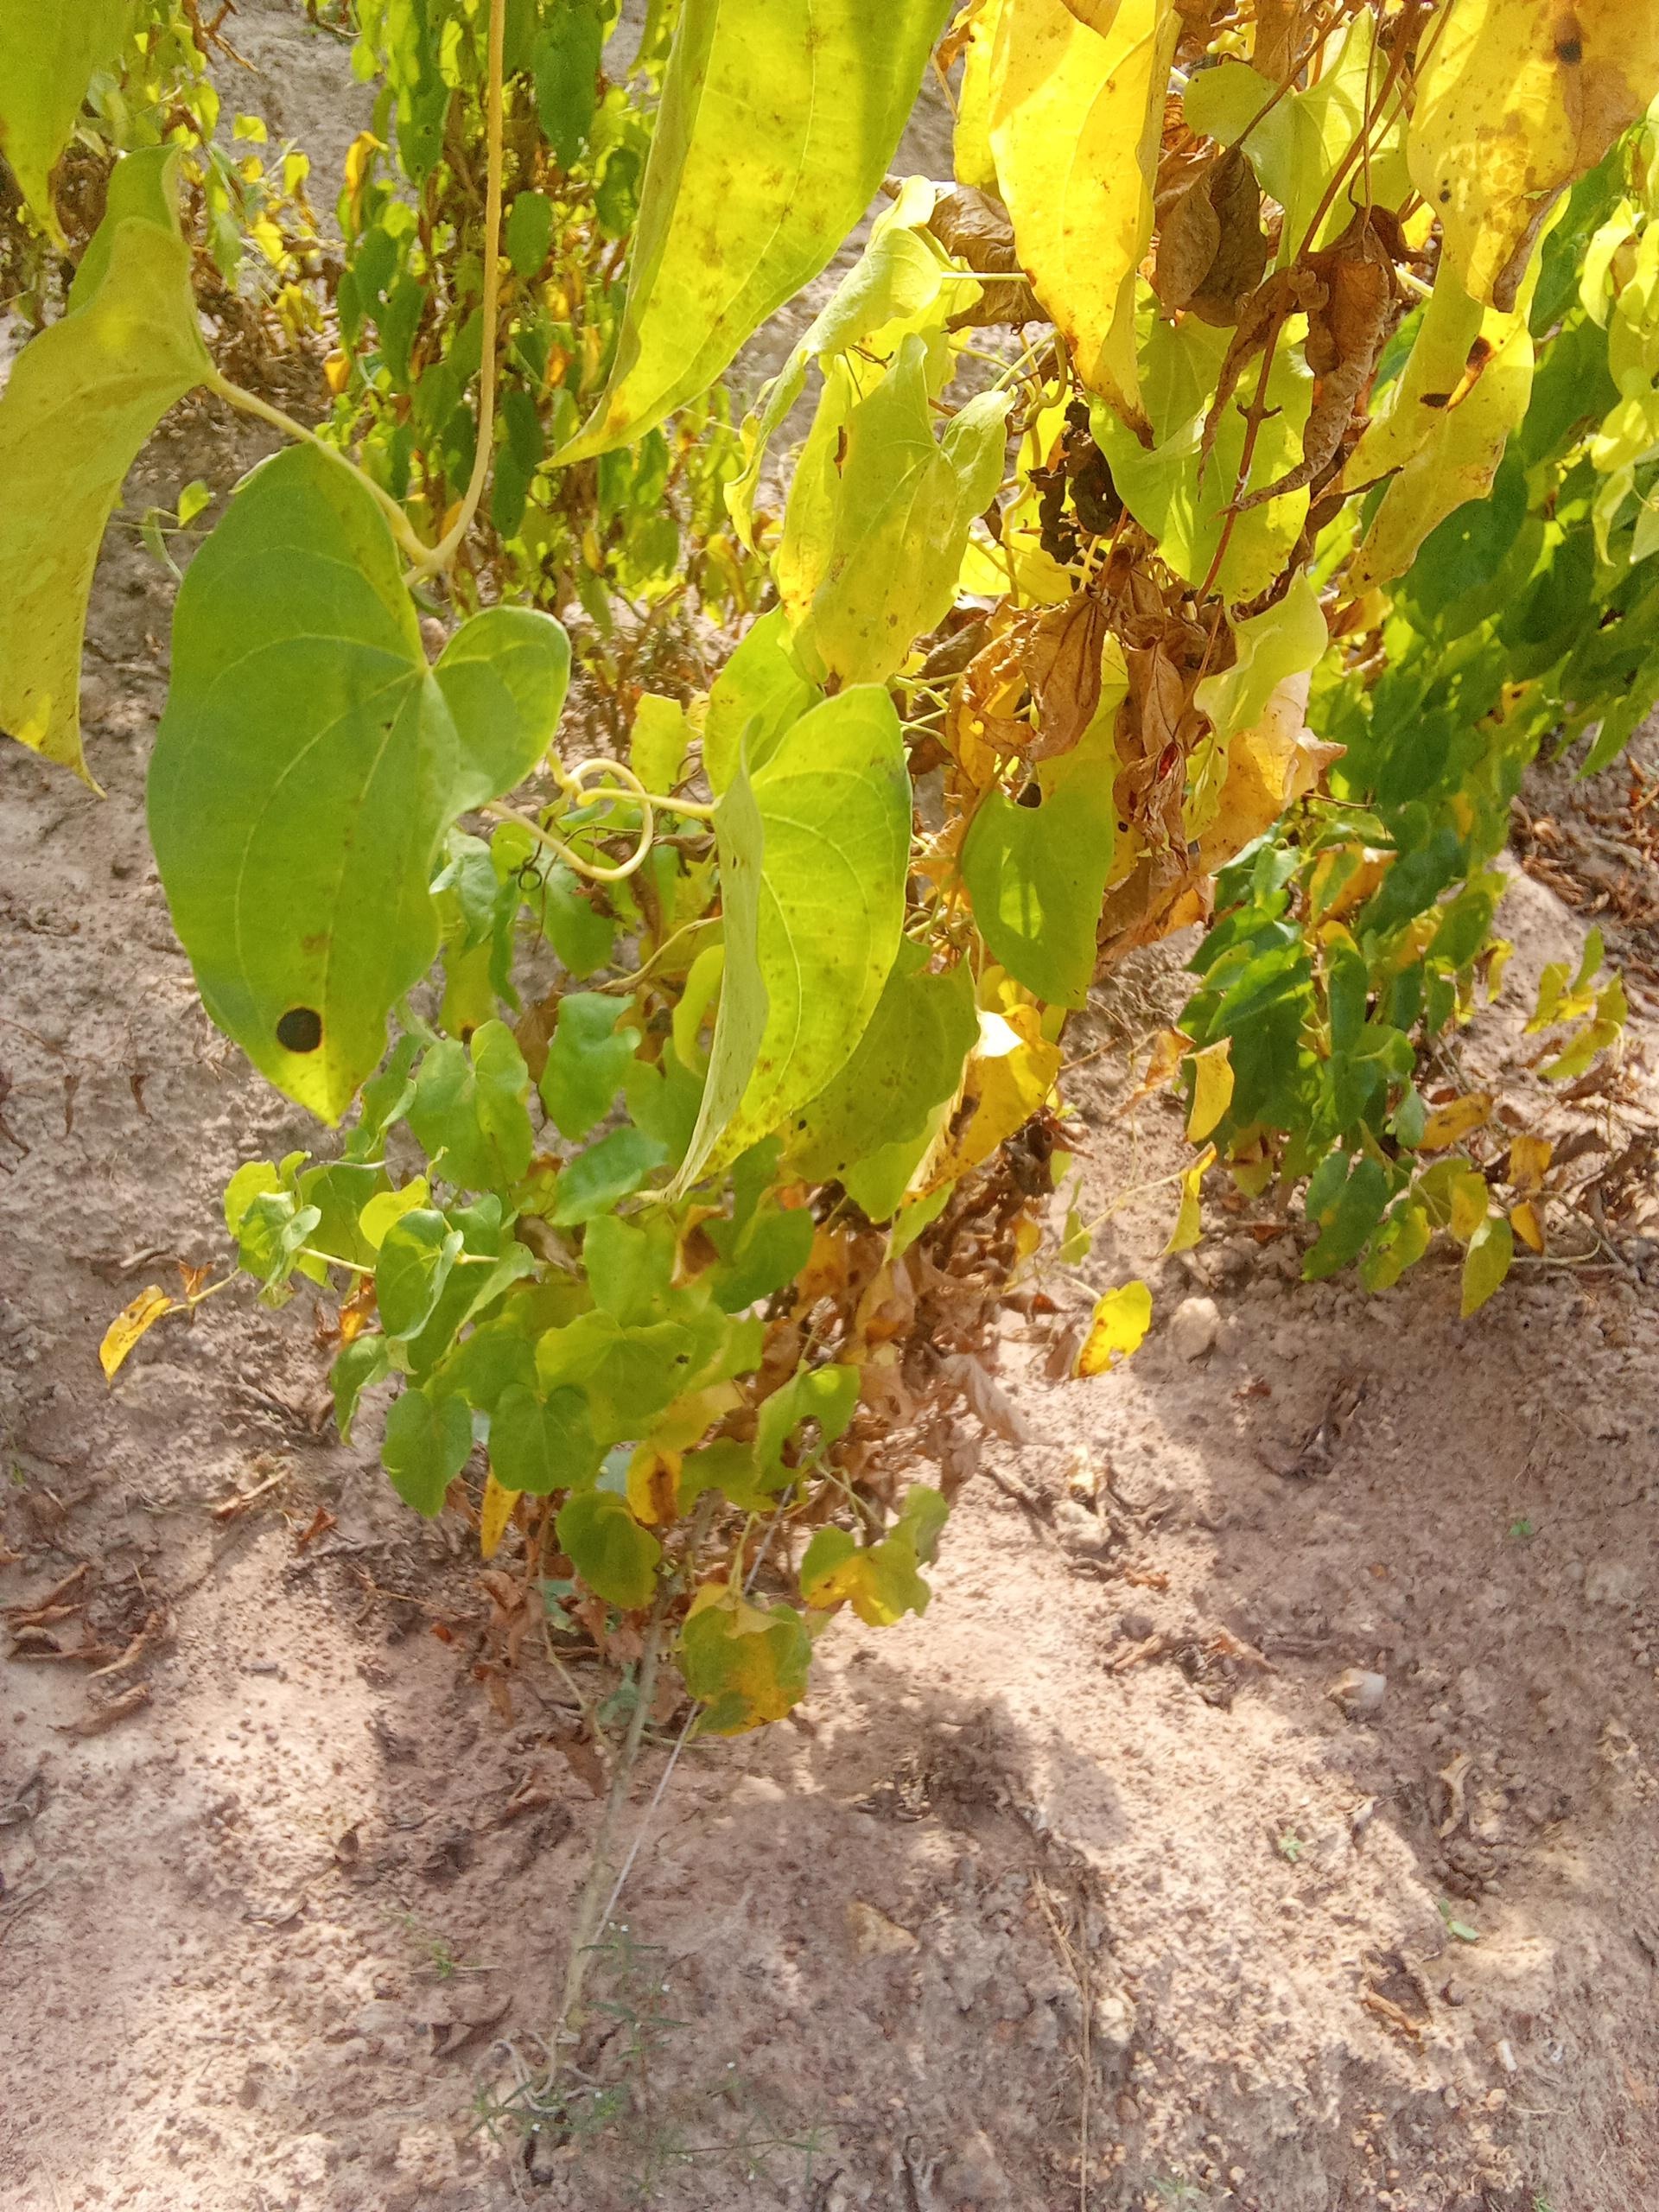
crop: yam
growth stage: maturity
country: Nigeria
